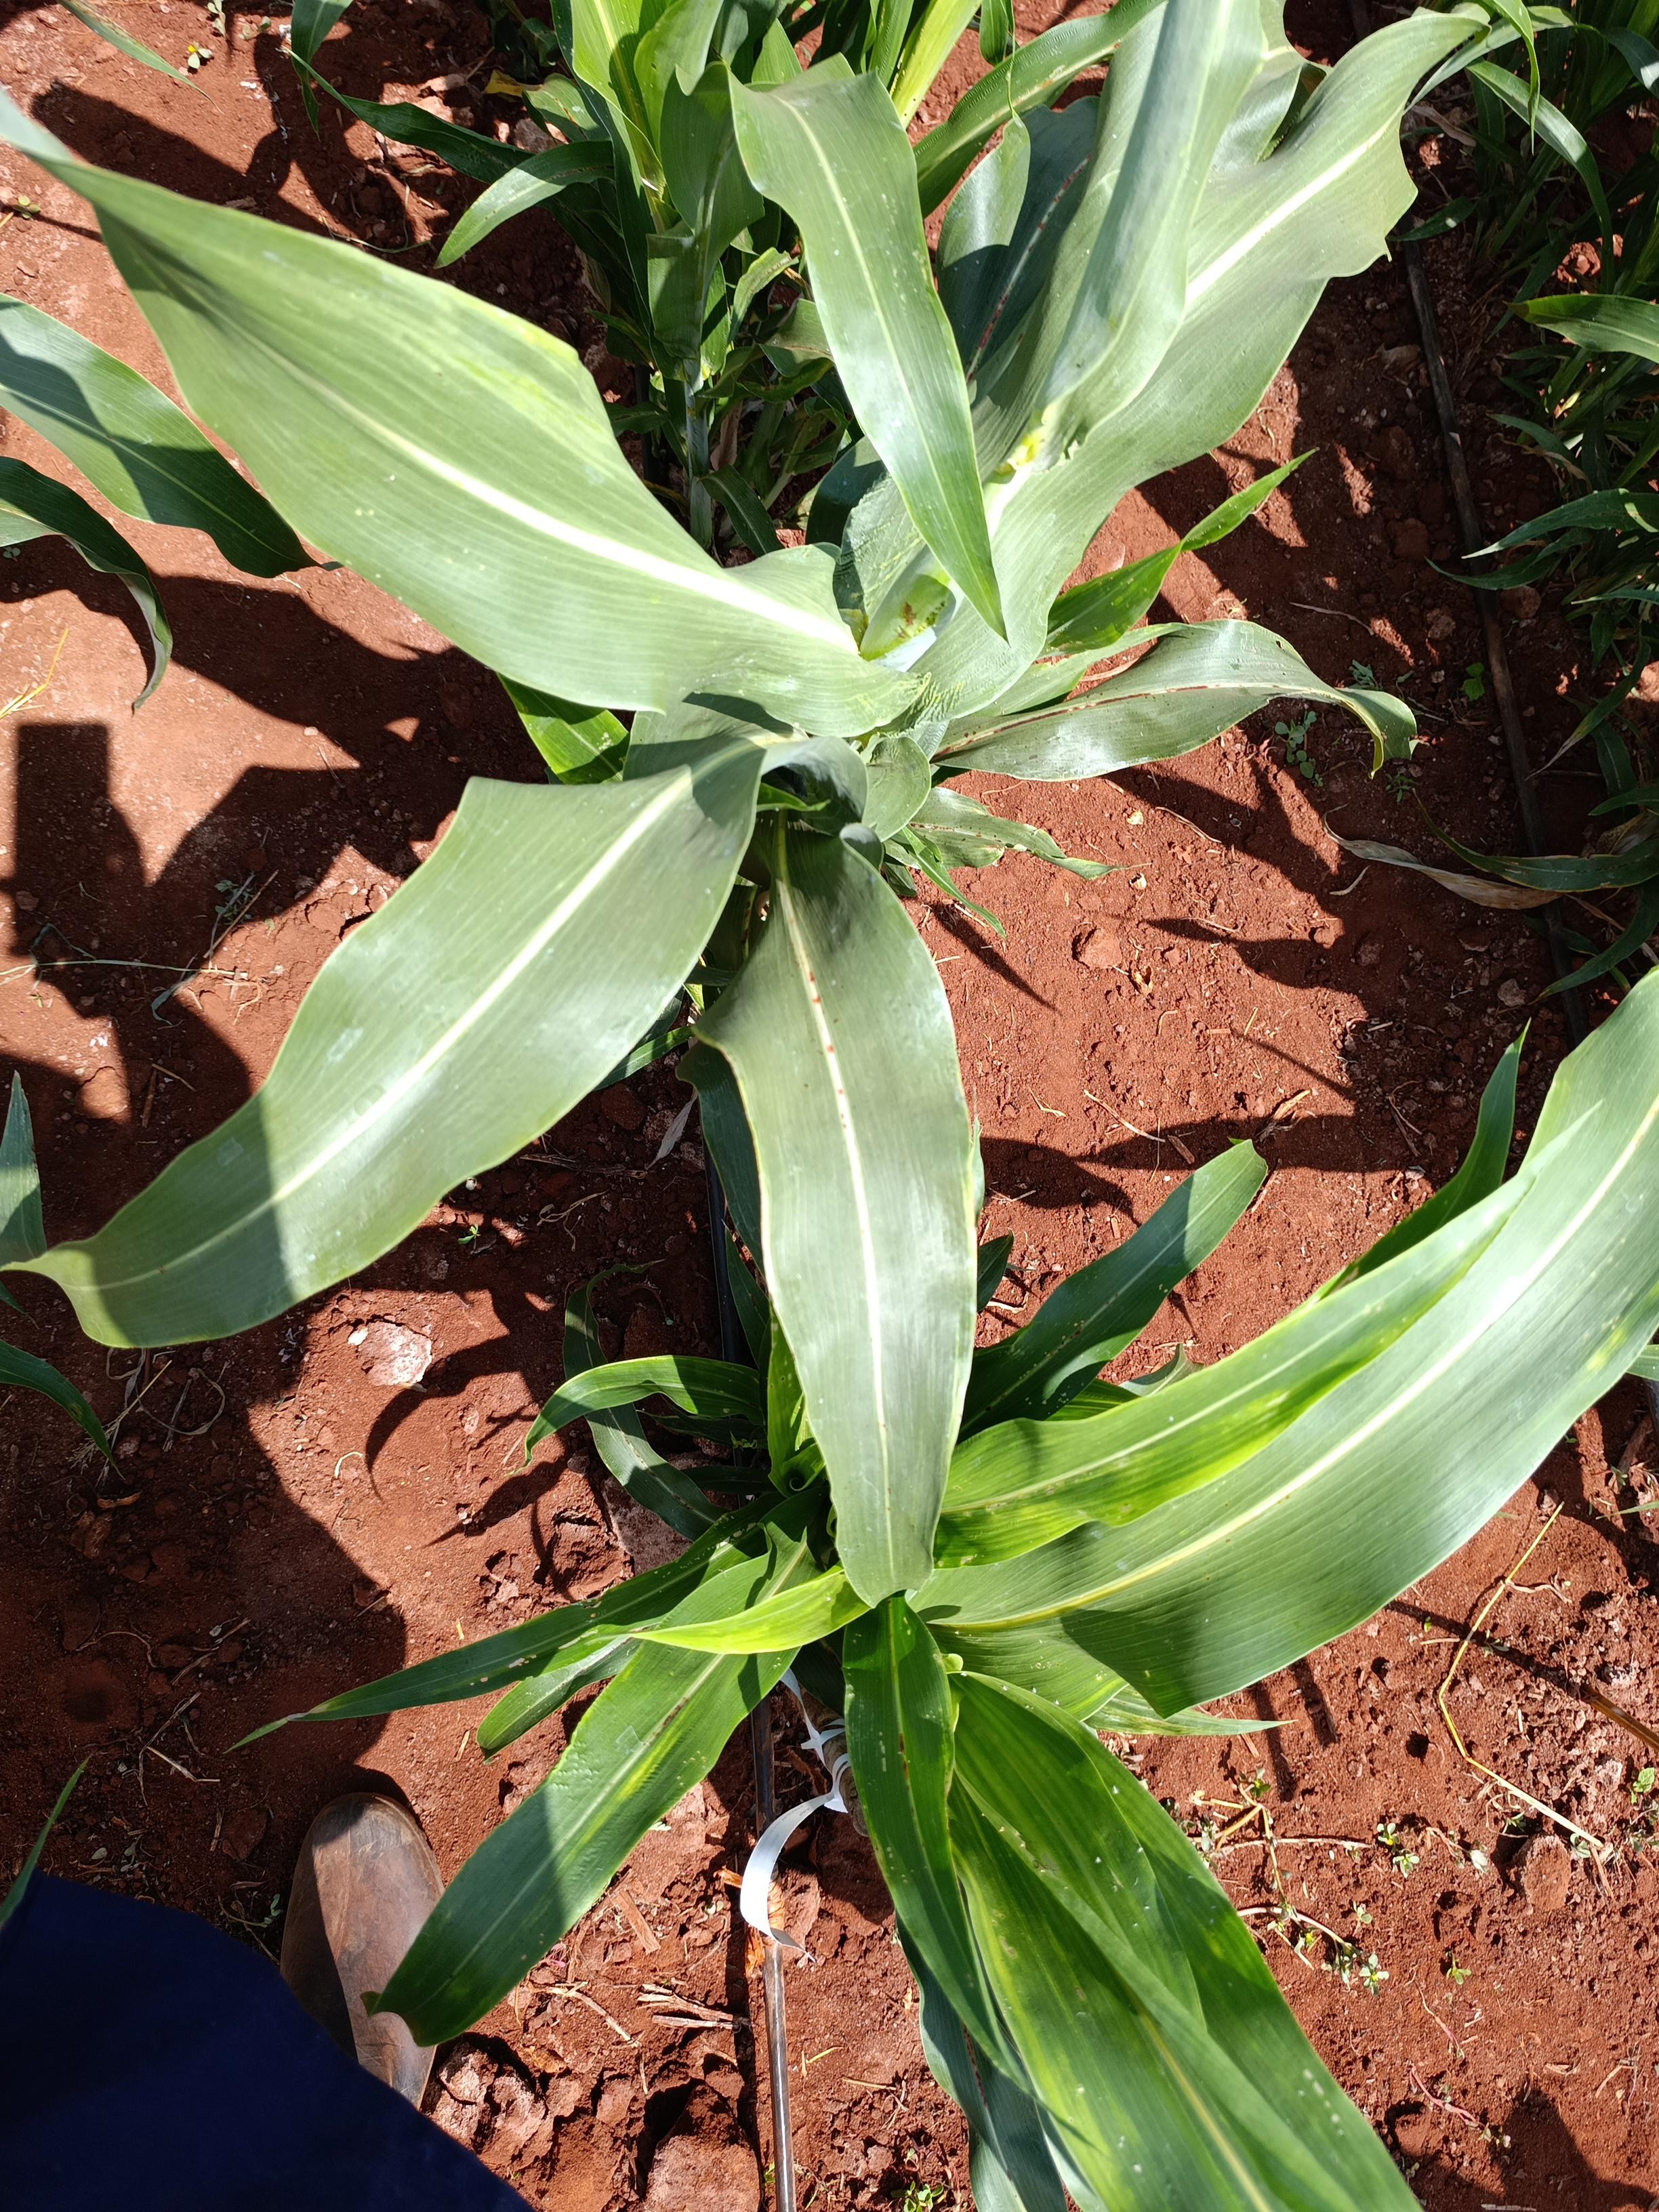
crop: sorghum
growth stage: vegetative
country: Kenya
